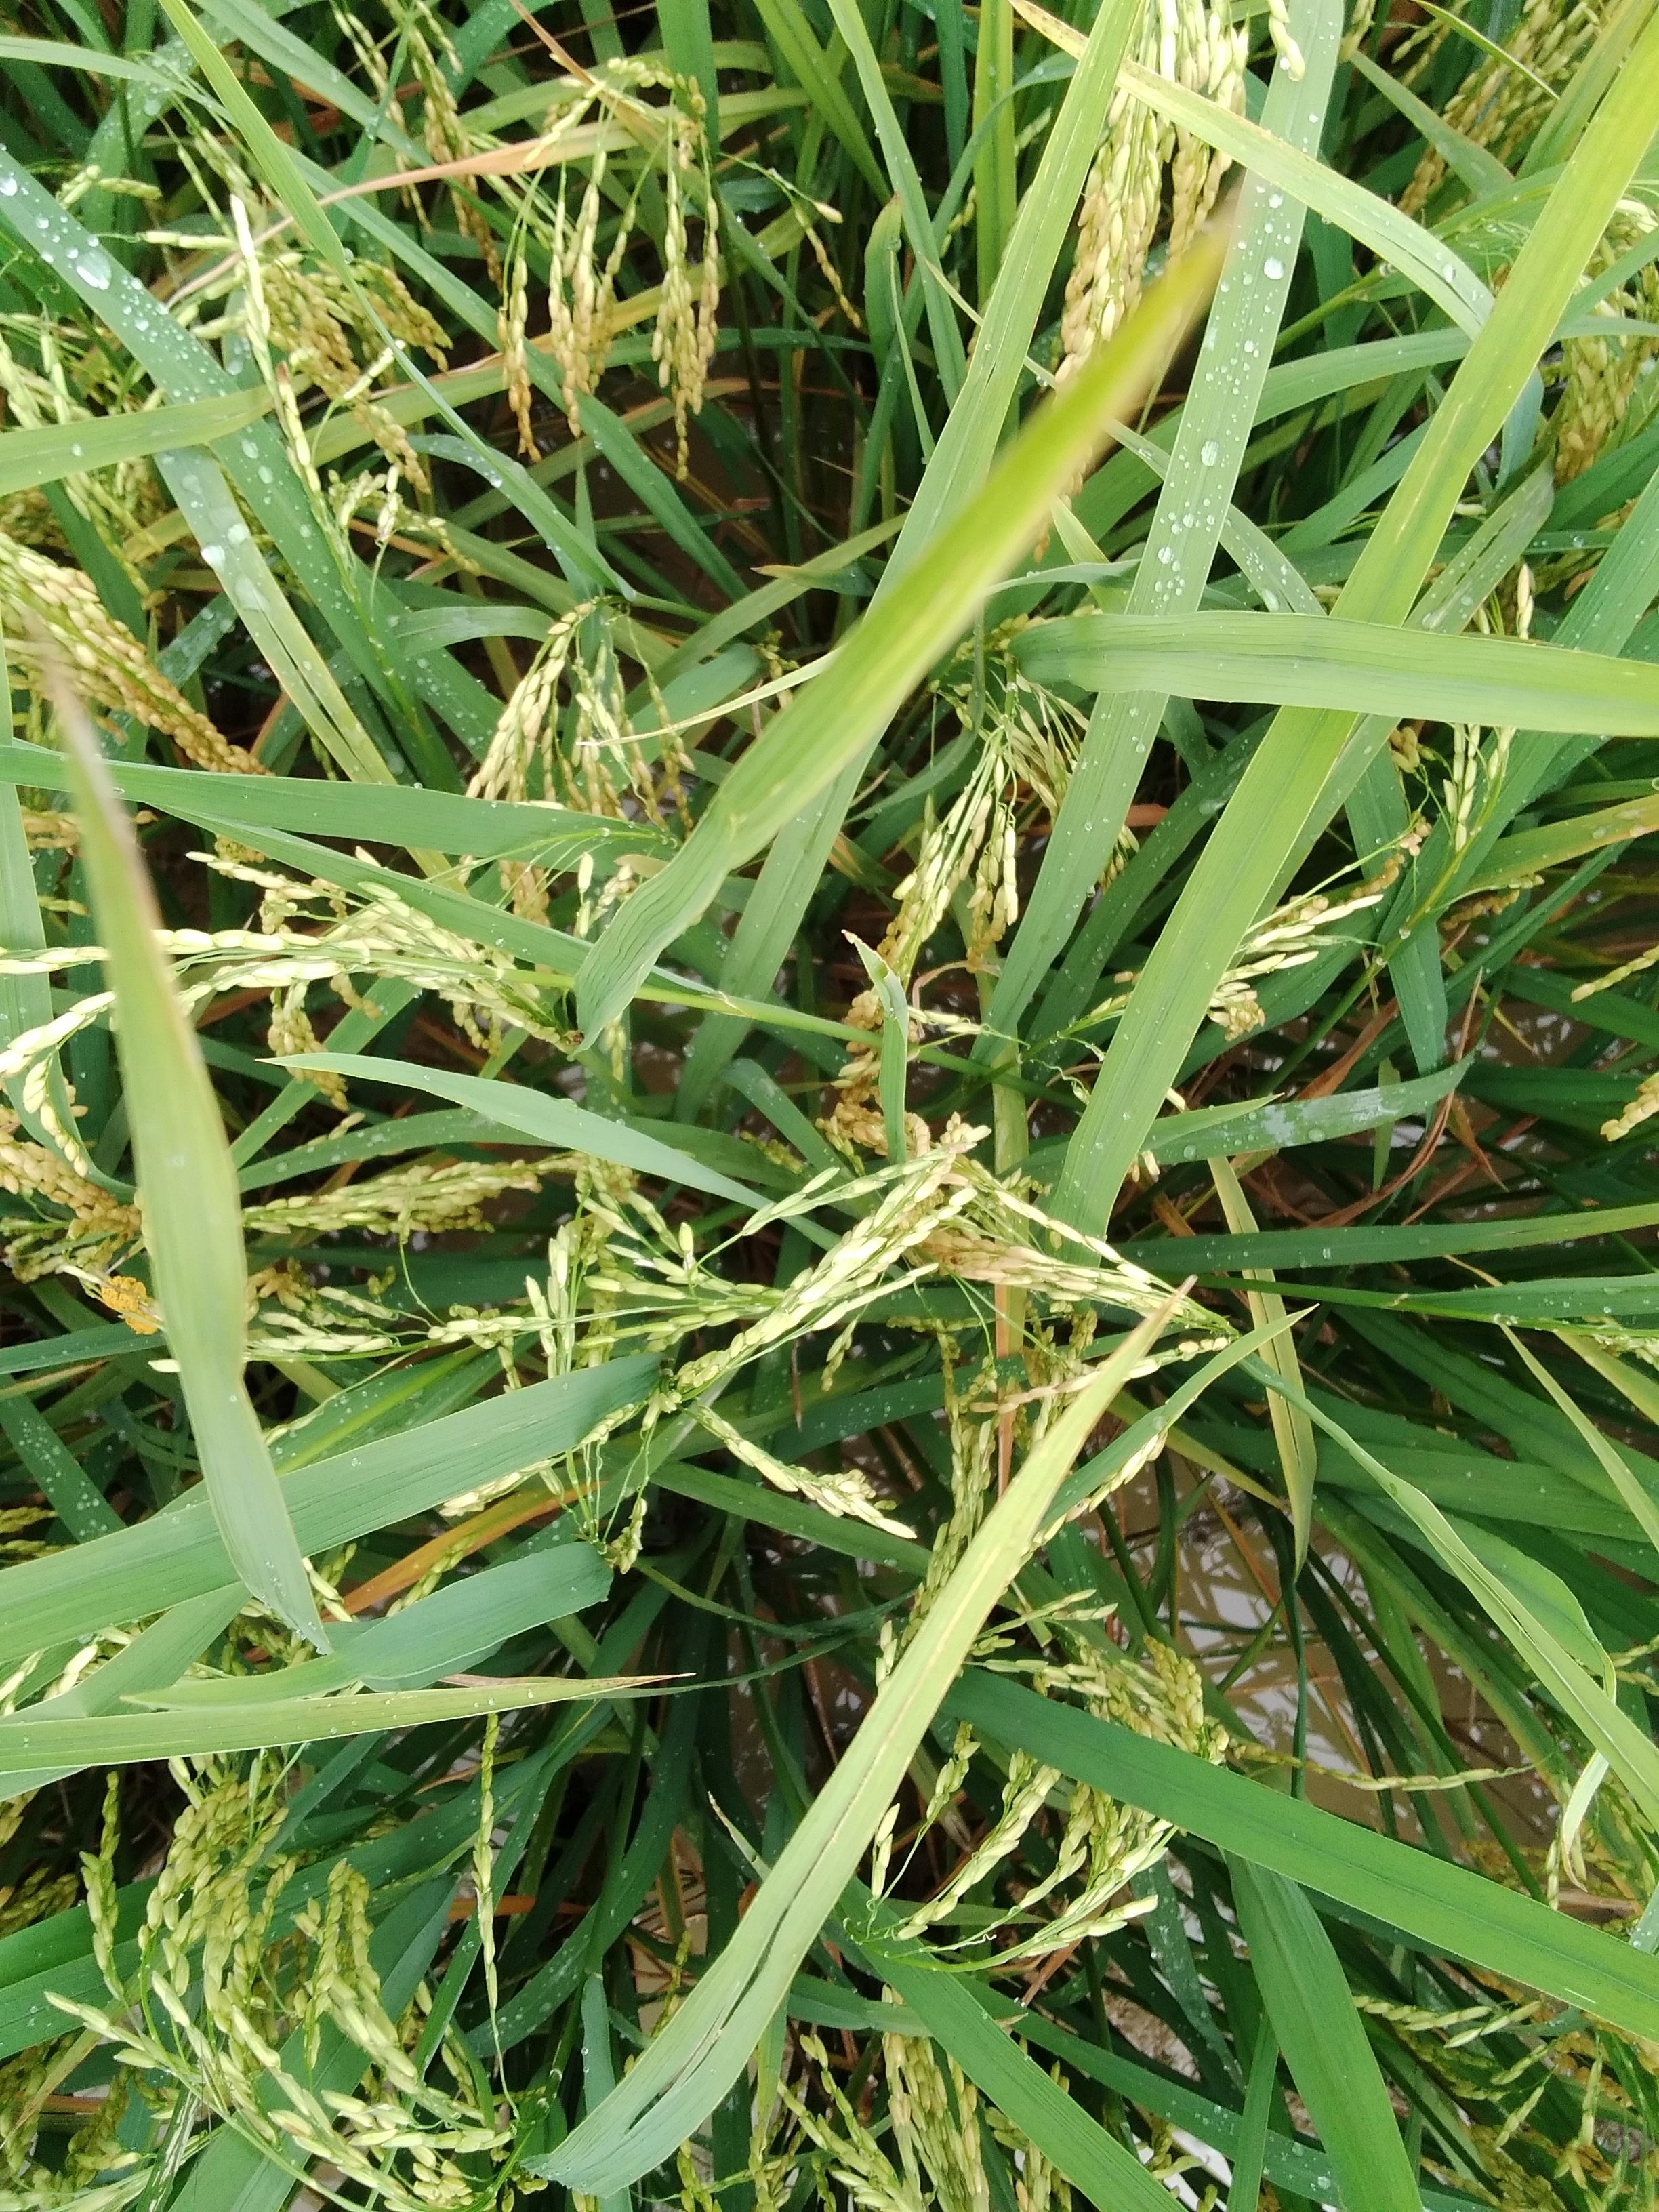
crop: rice
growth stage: ripening
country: Nigeria
